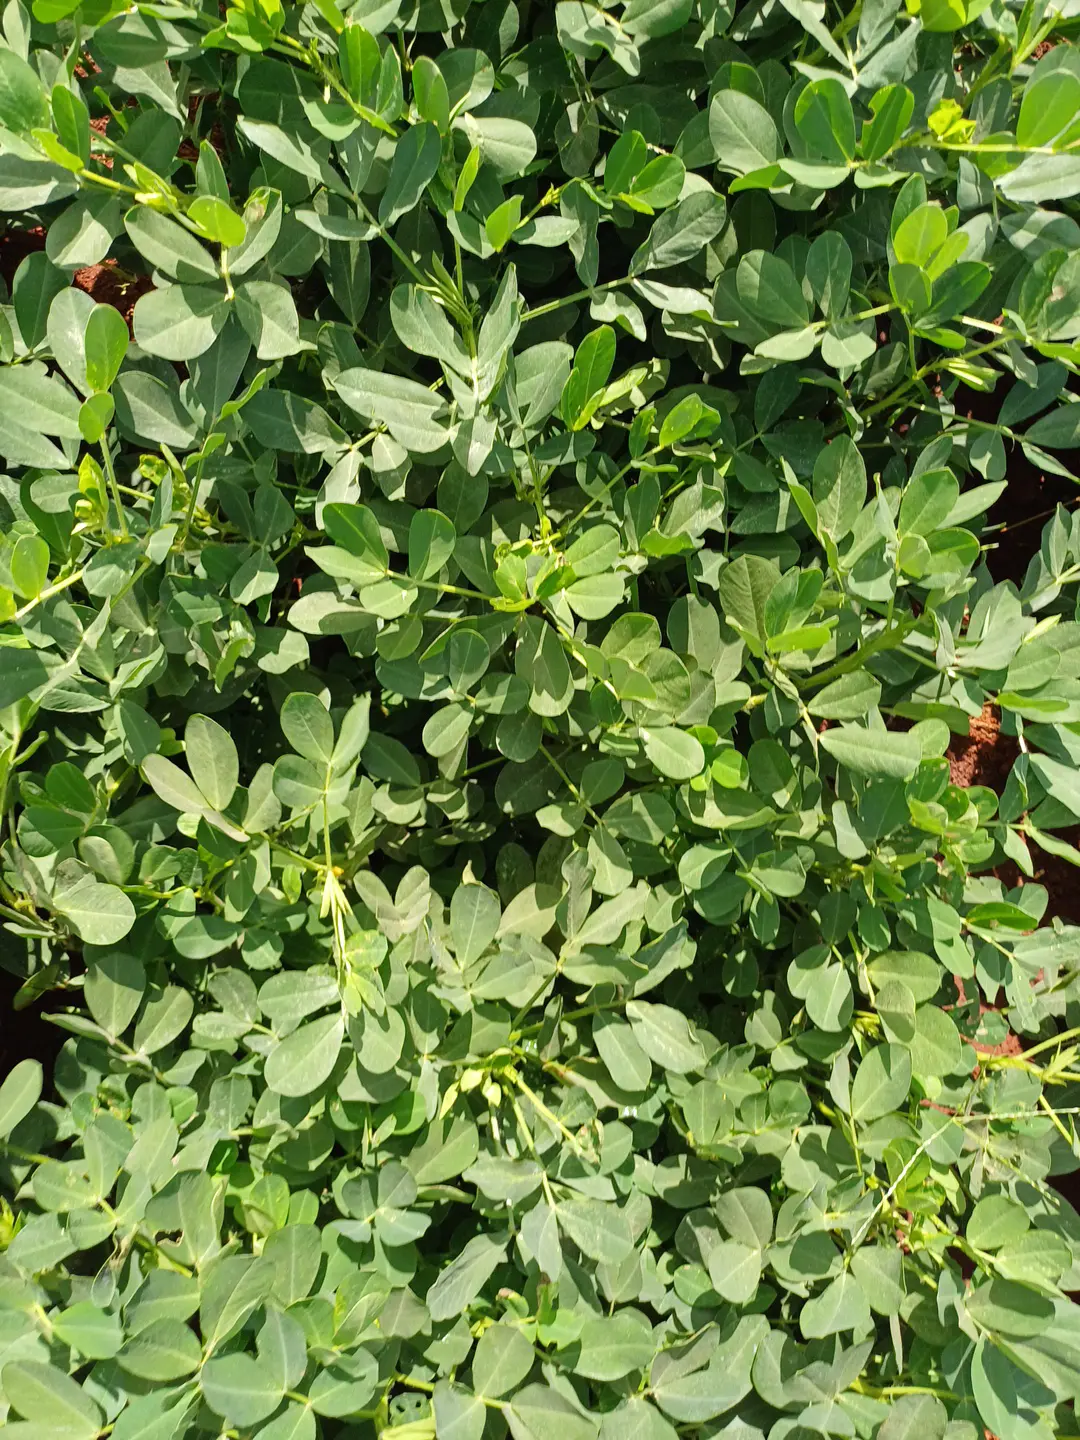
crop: groundnut
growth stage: pegging
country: Kenya
